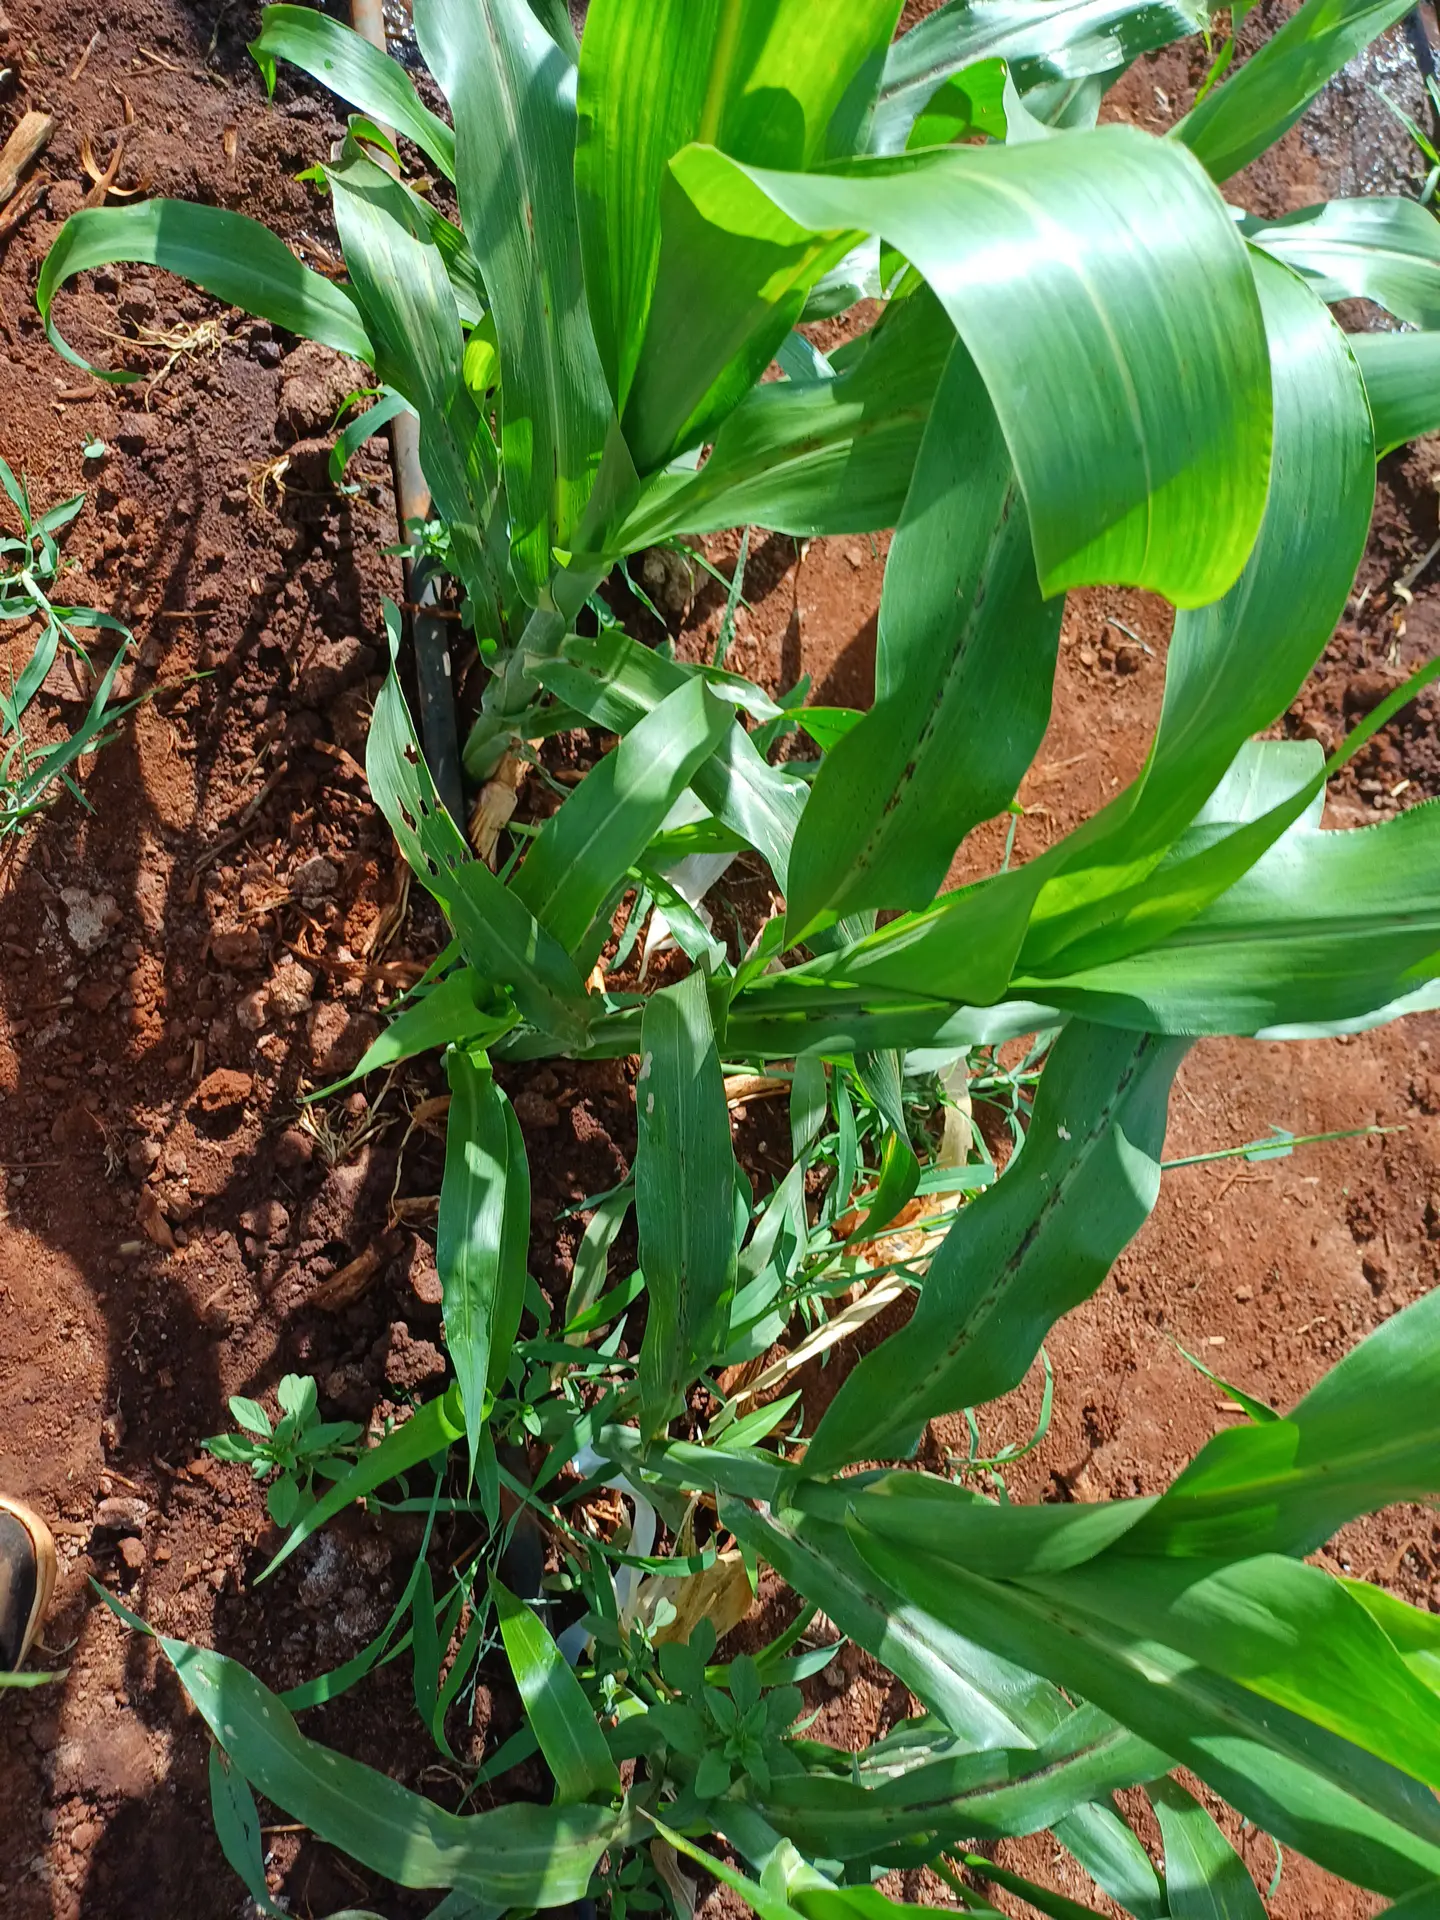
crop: sorghum
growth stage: vegetative
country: Kenya
